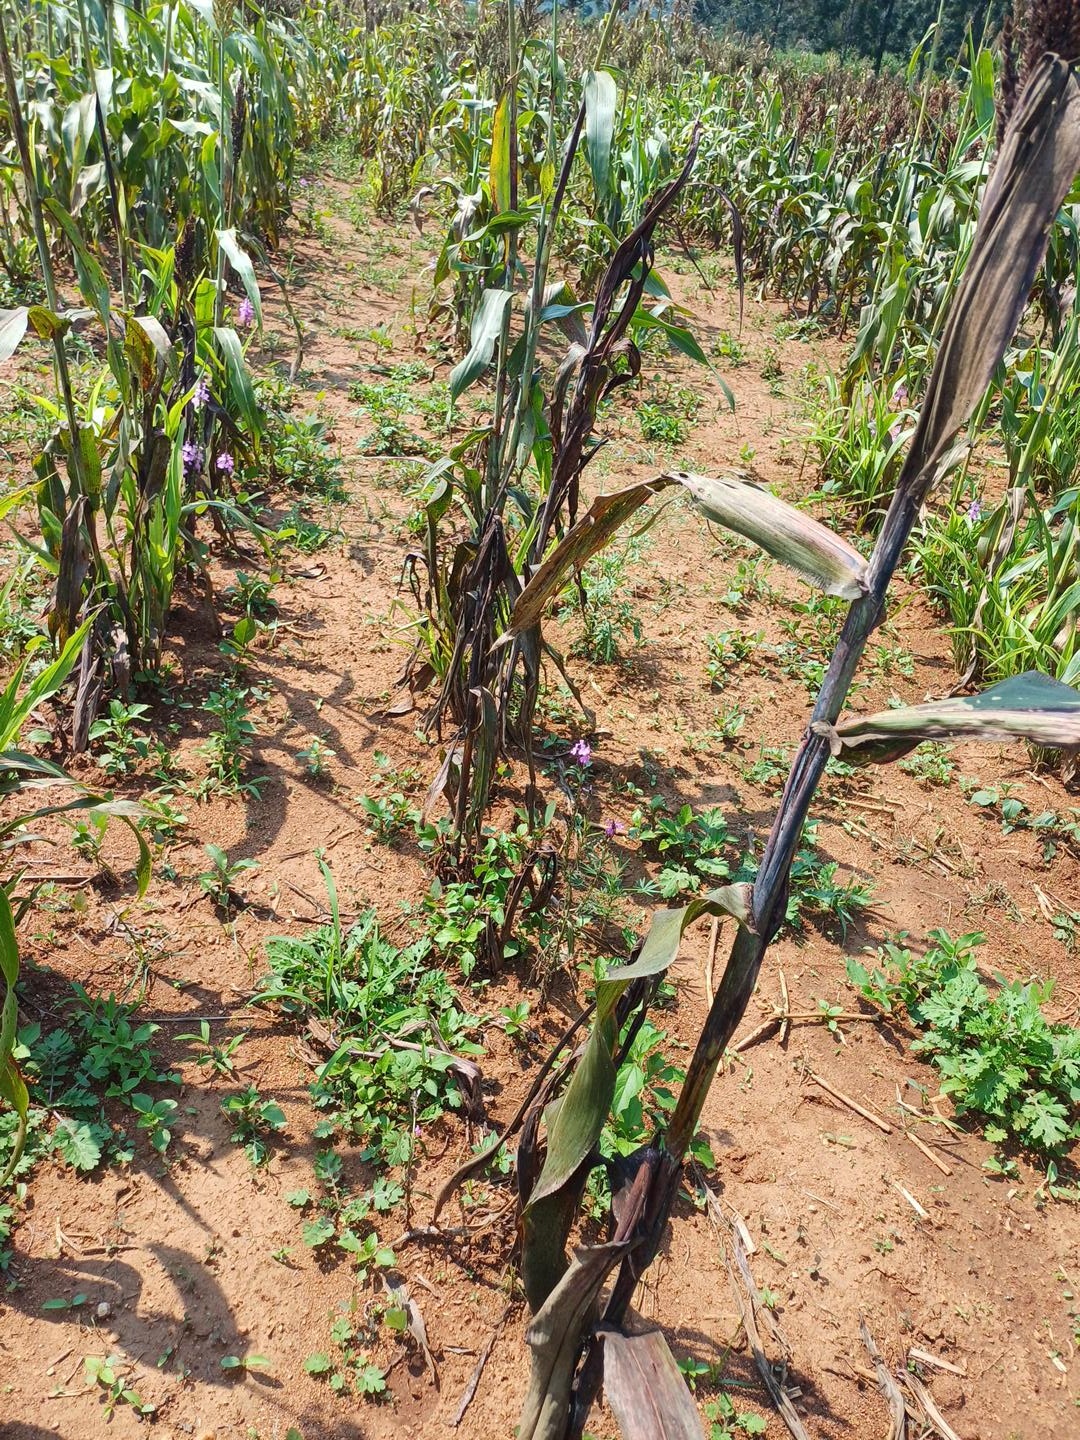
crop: sorghum
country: Kenya
